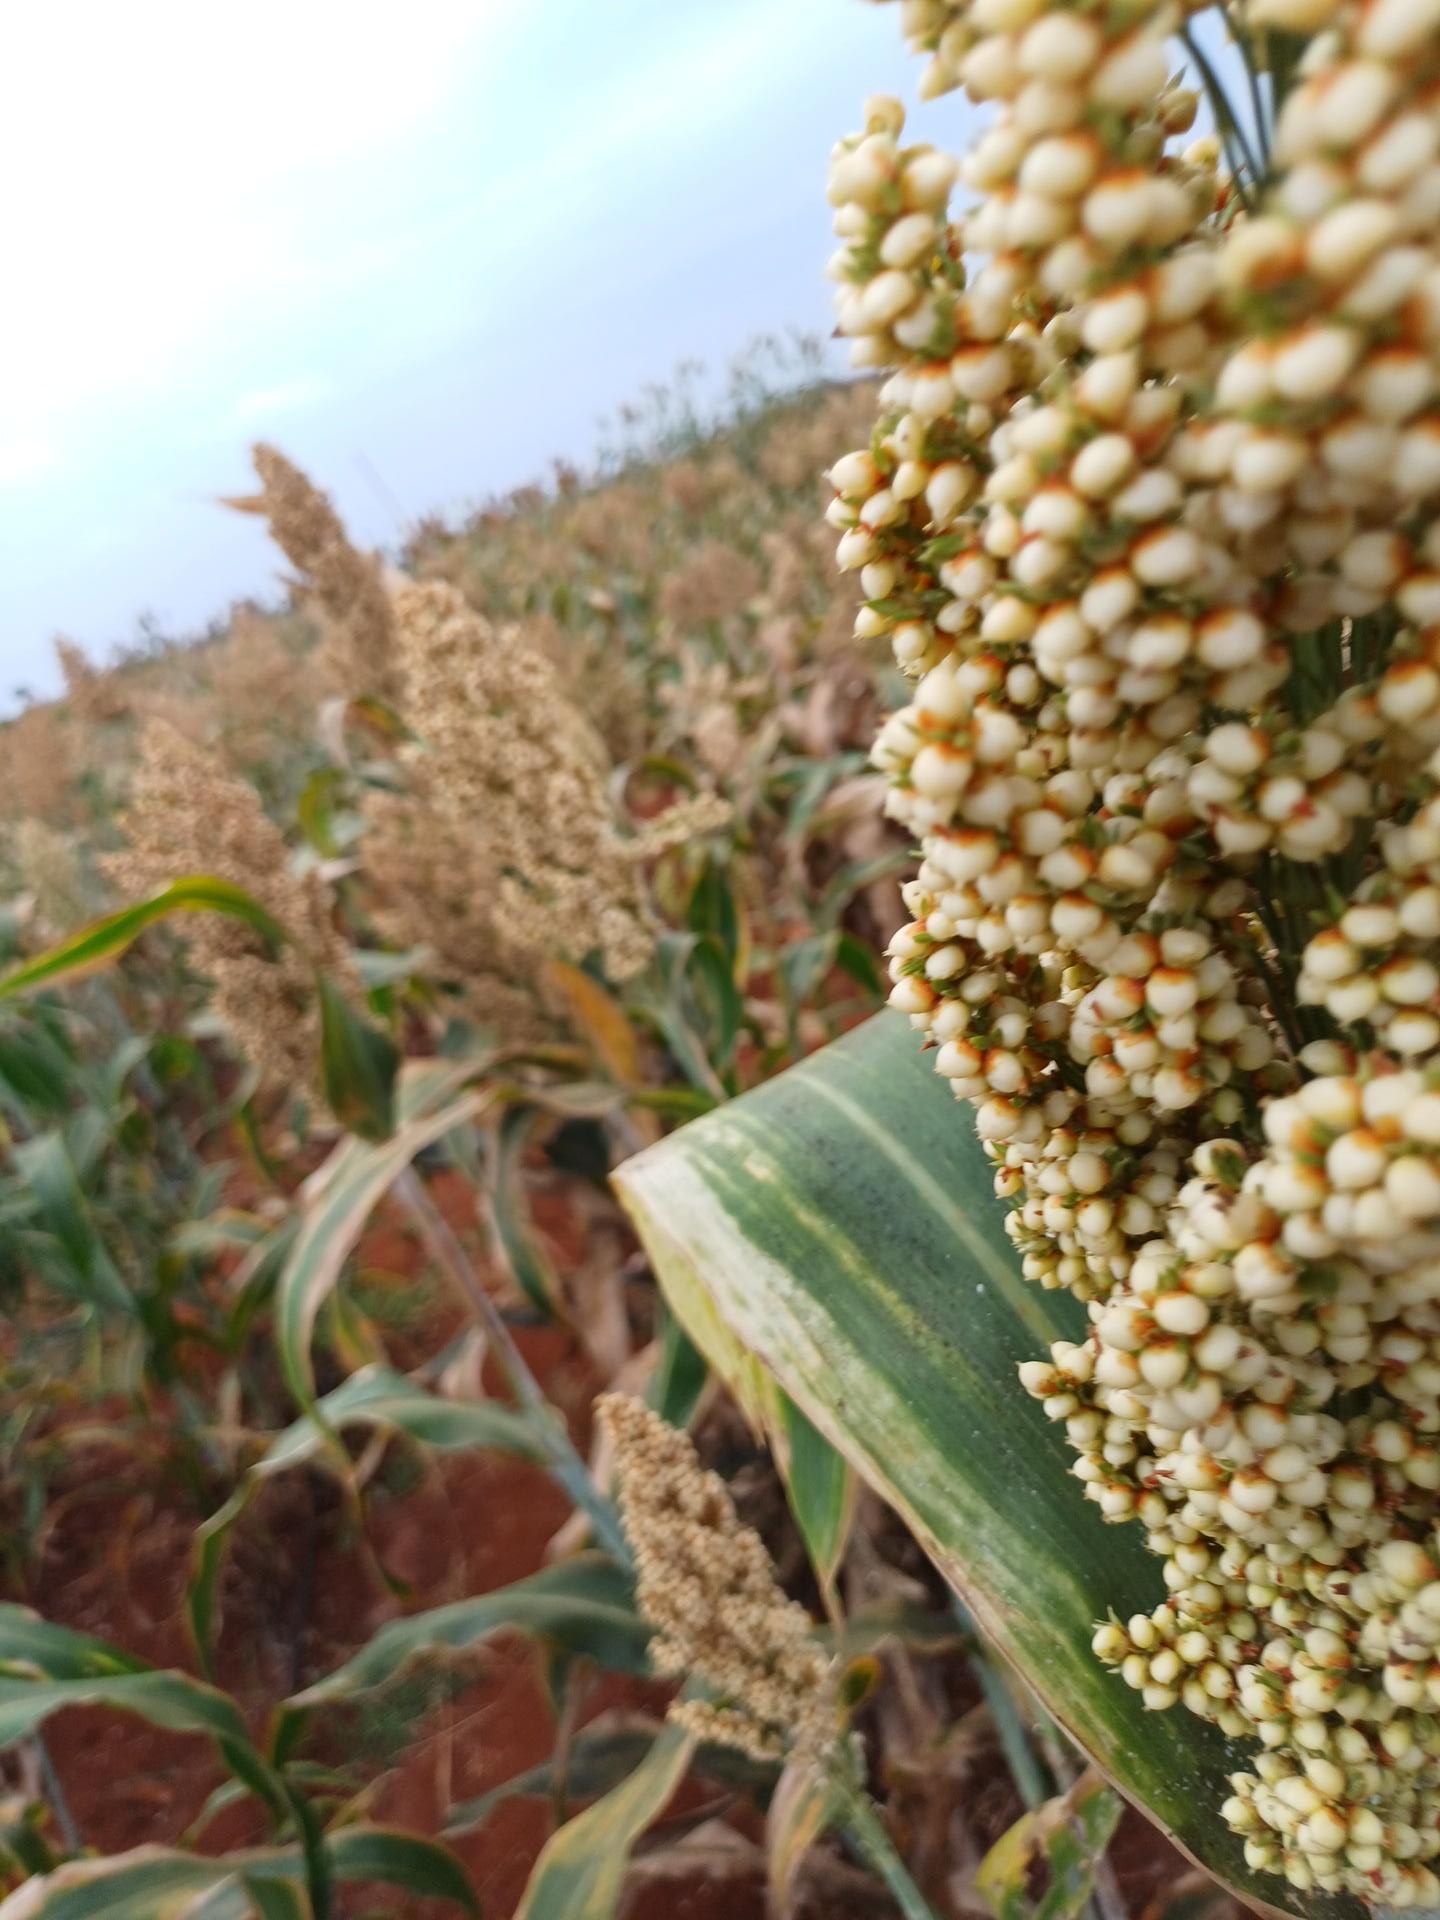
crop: sorghum
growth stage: maturity
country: Kenya
